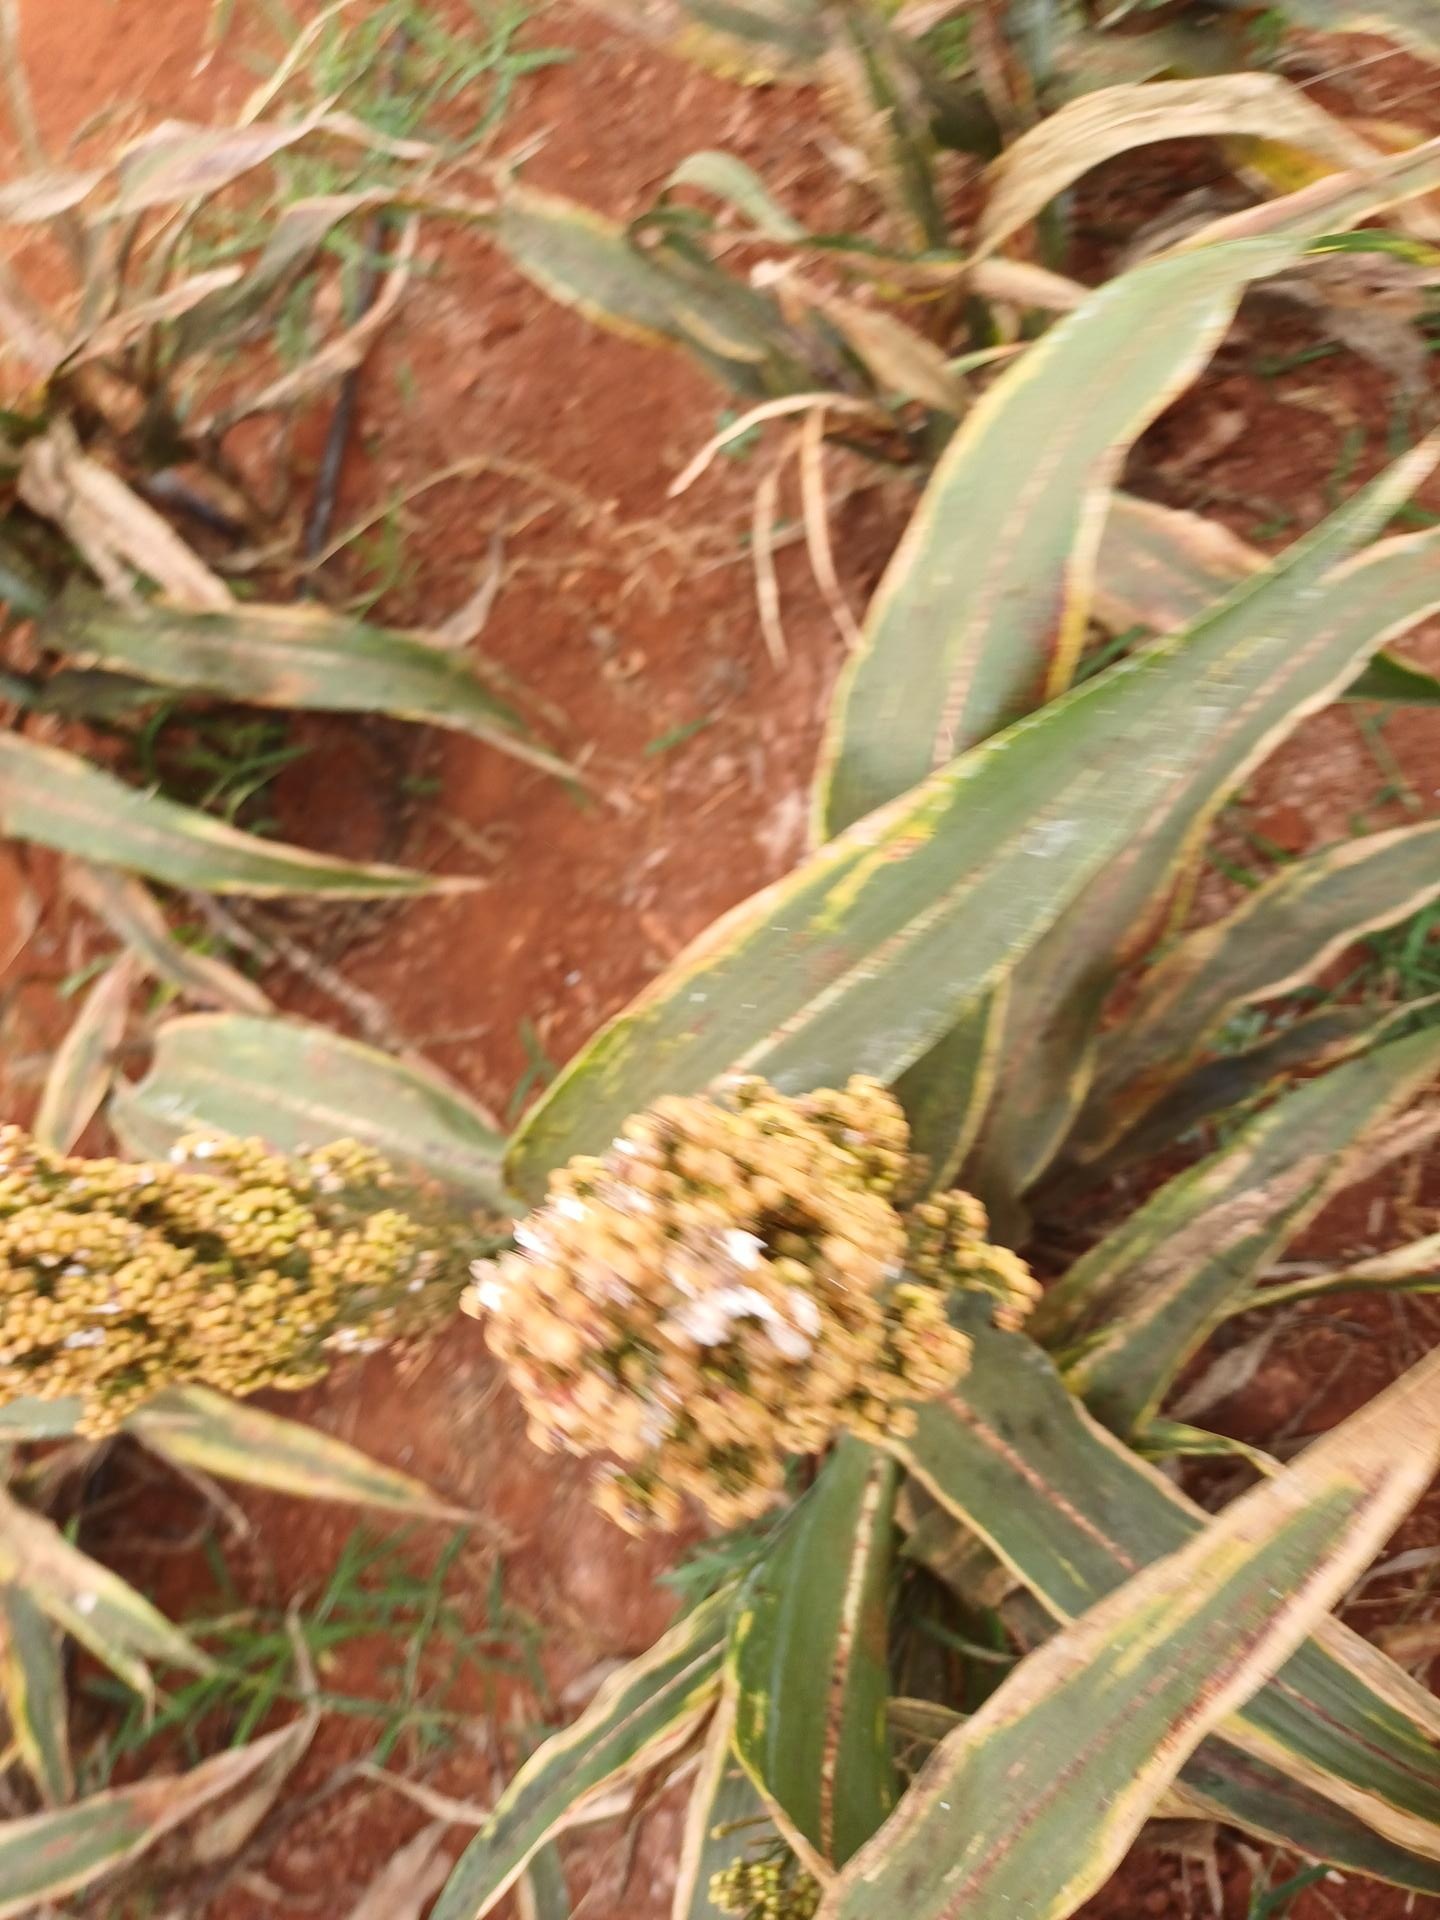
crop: sorghum
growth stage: maturity
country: Kenya
